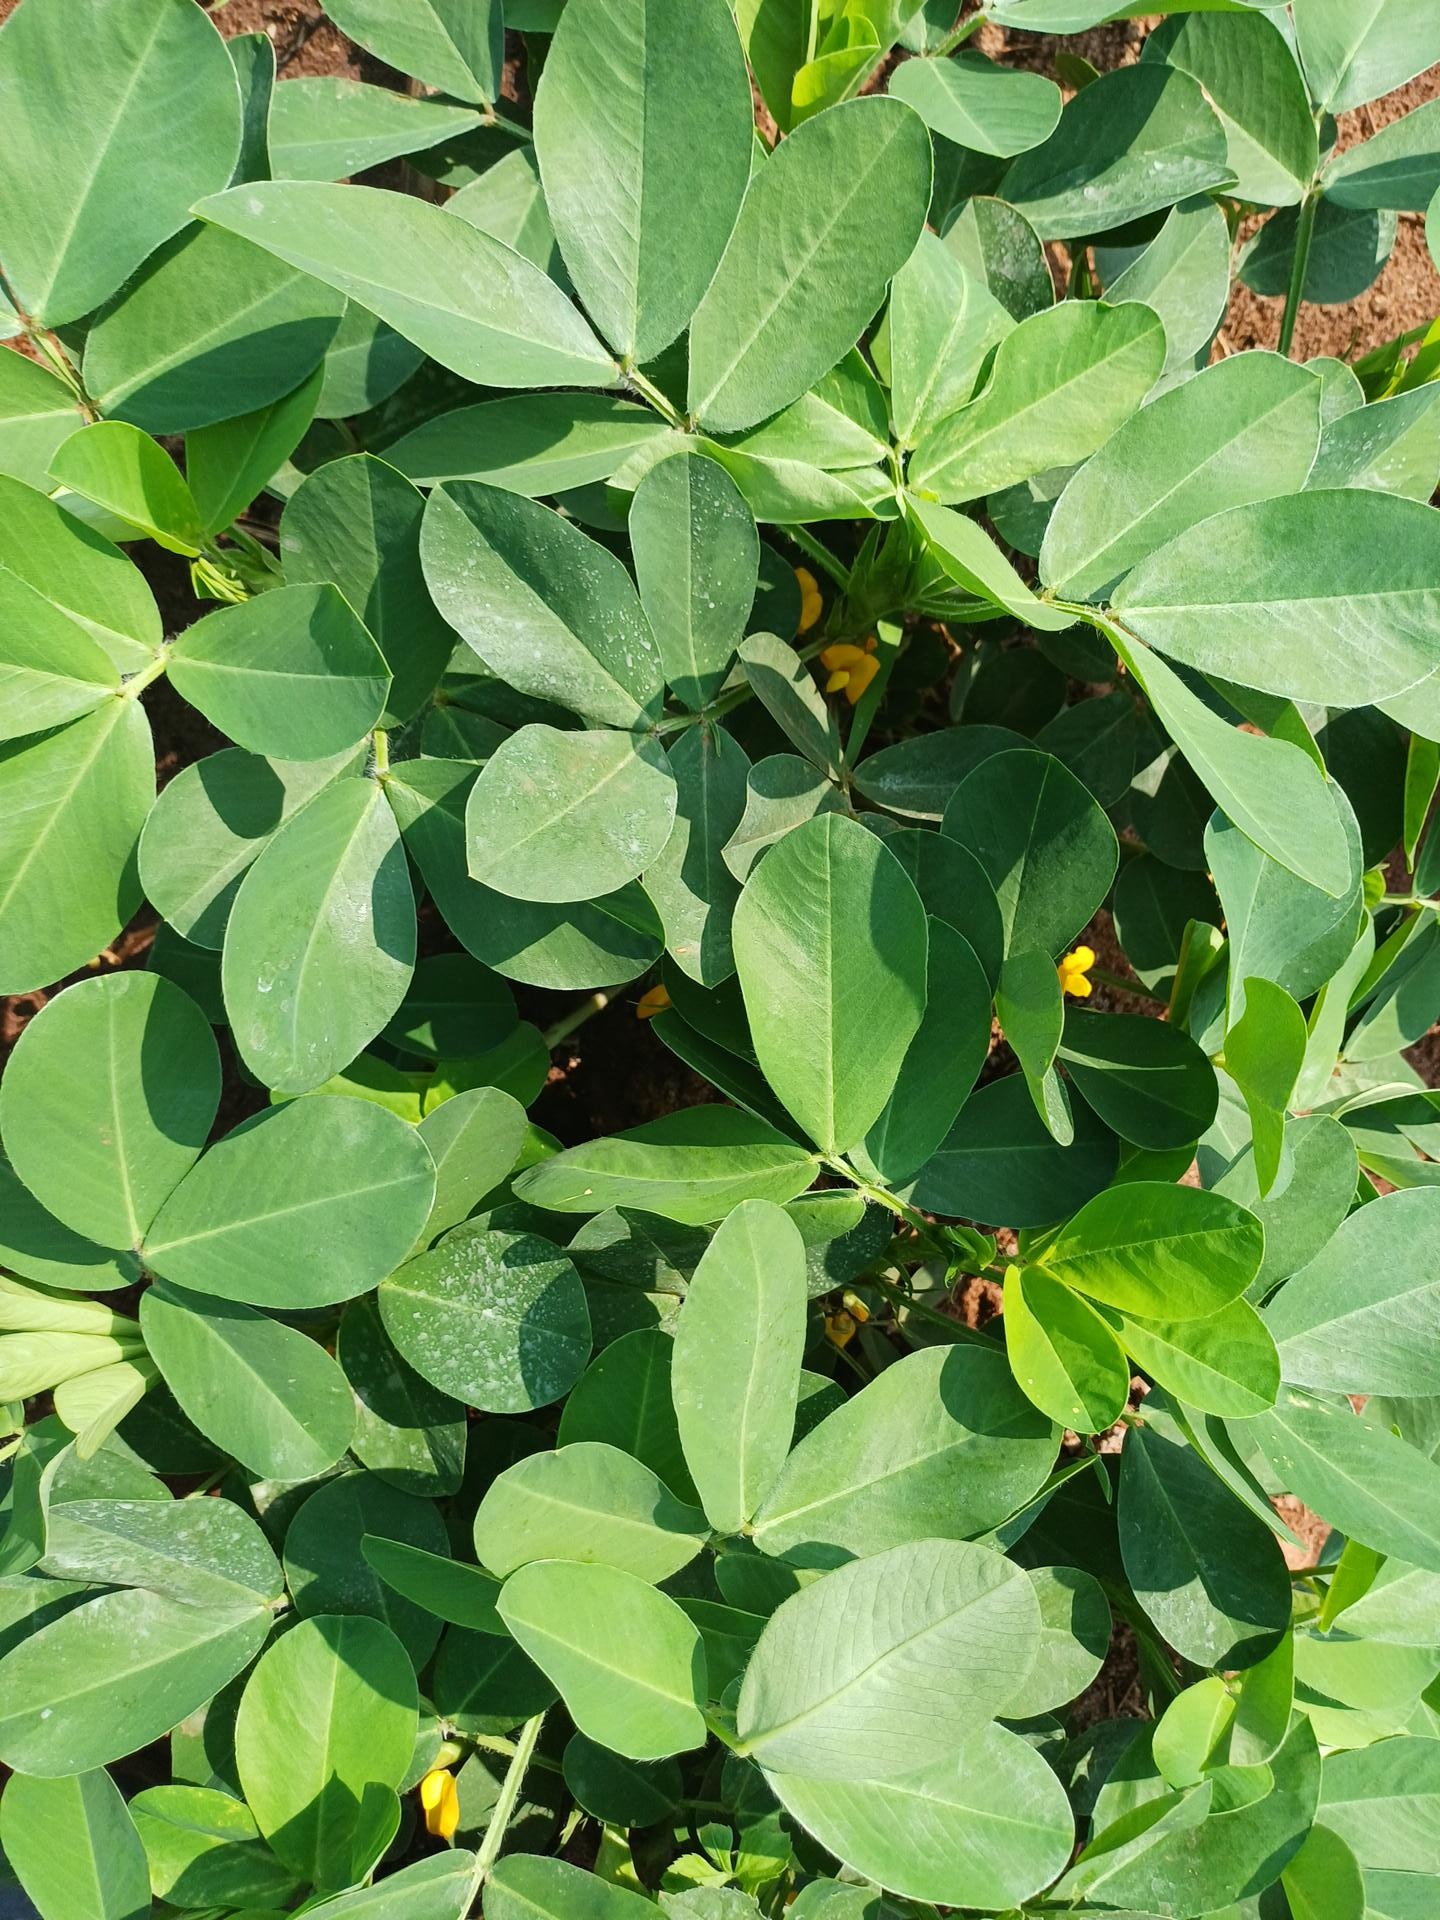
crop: groundnut
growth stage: flowering
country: Kenya
